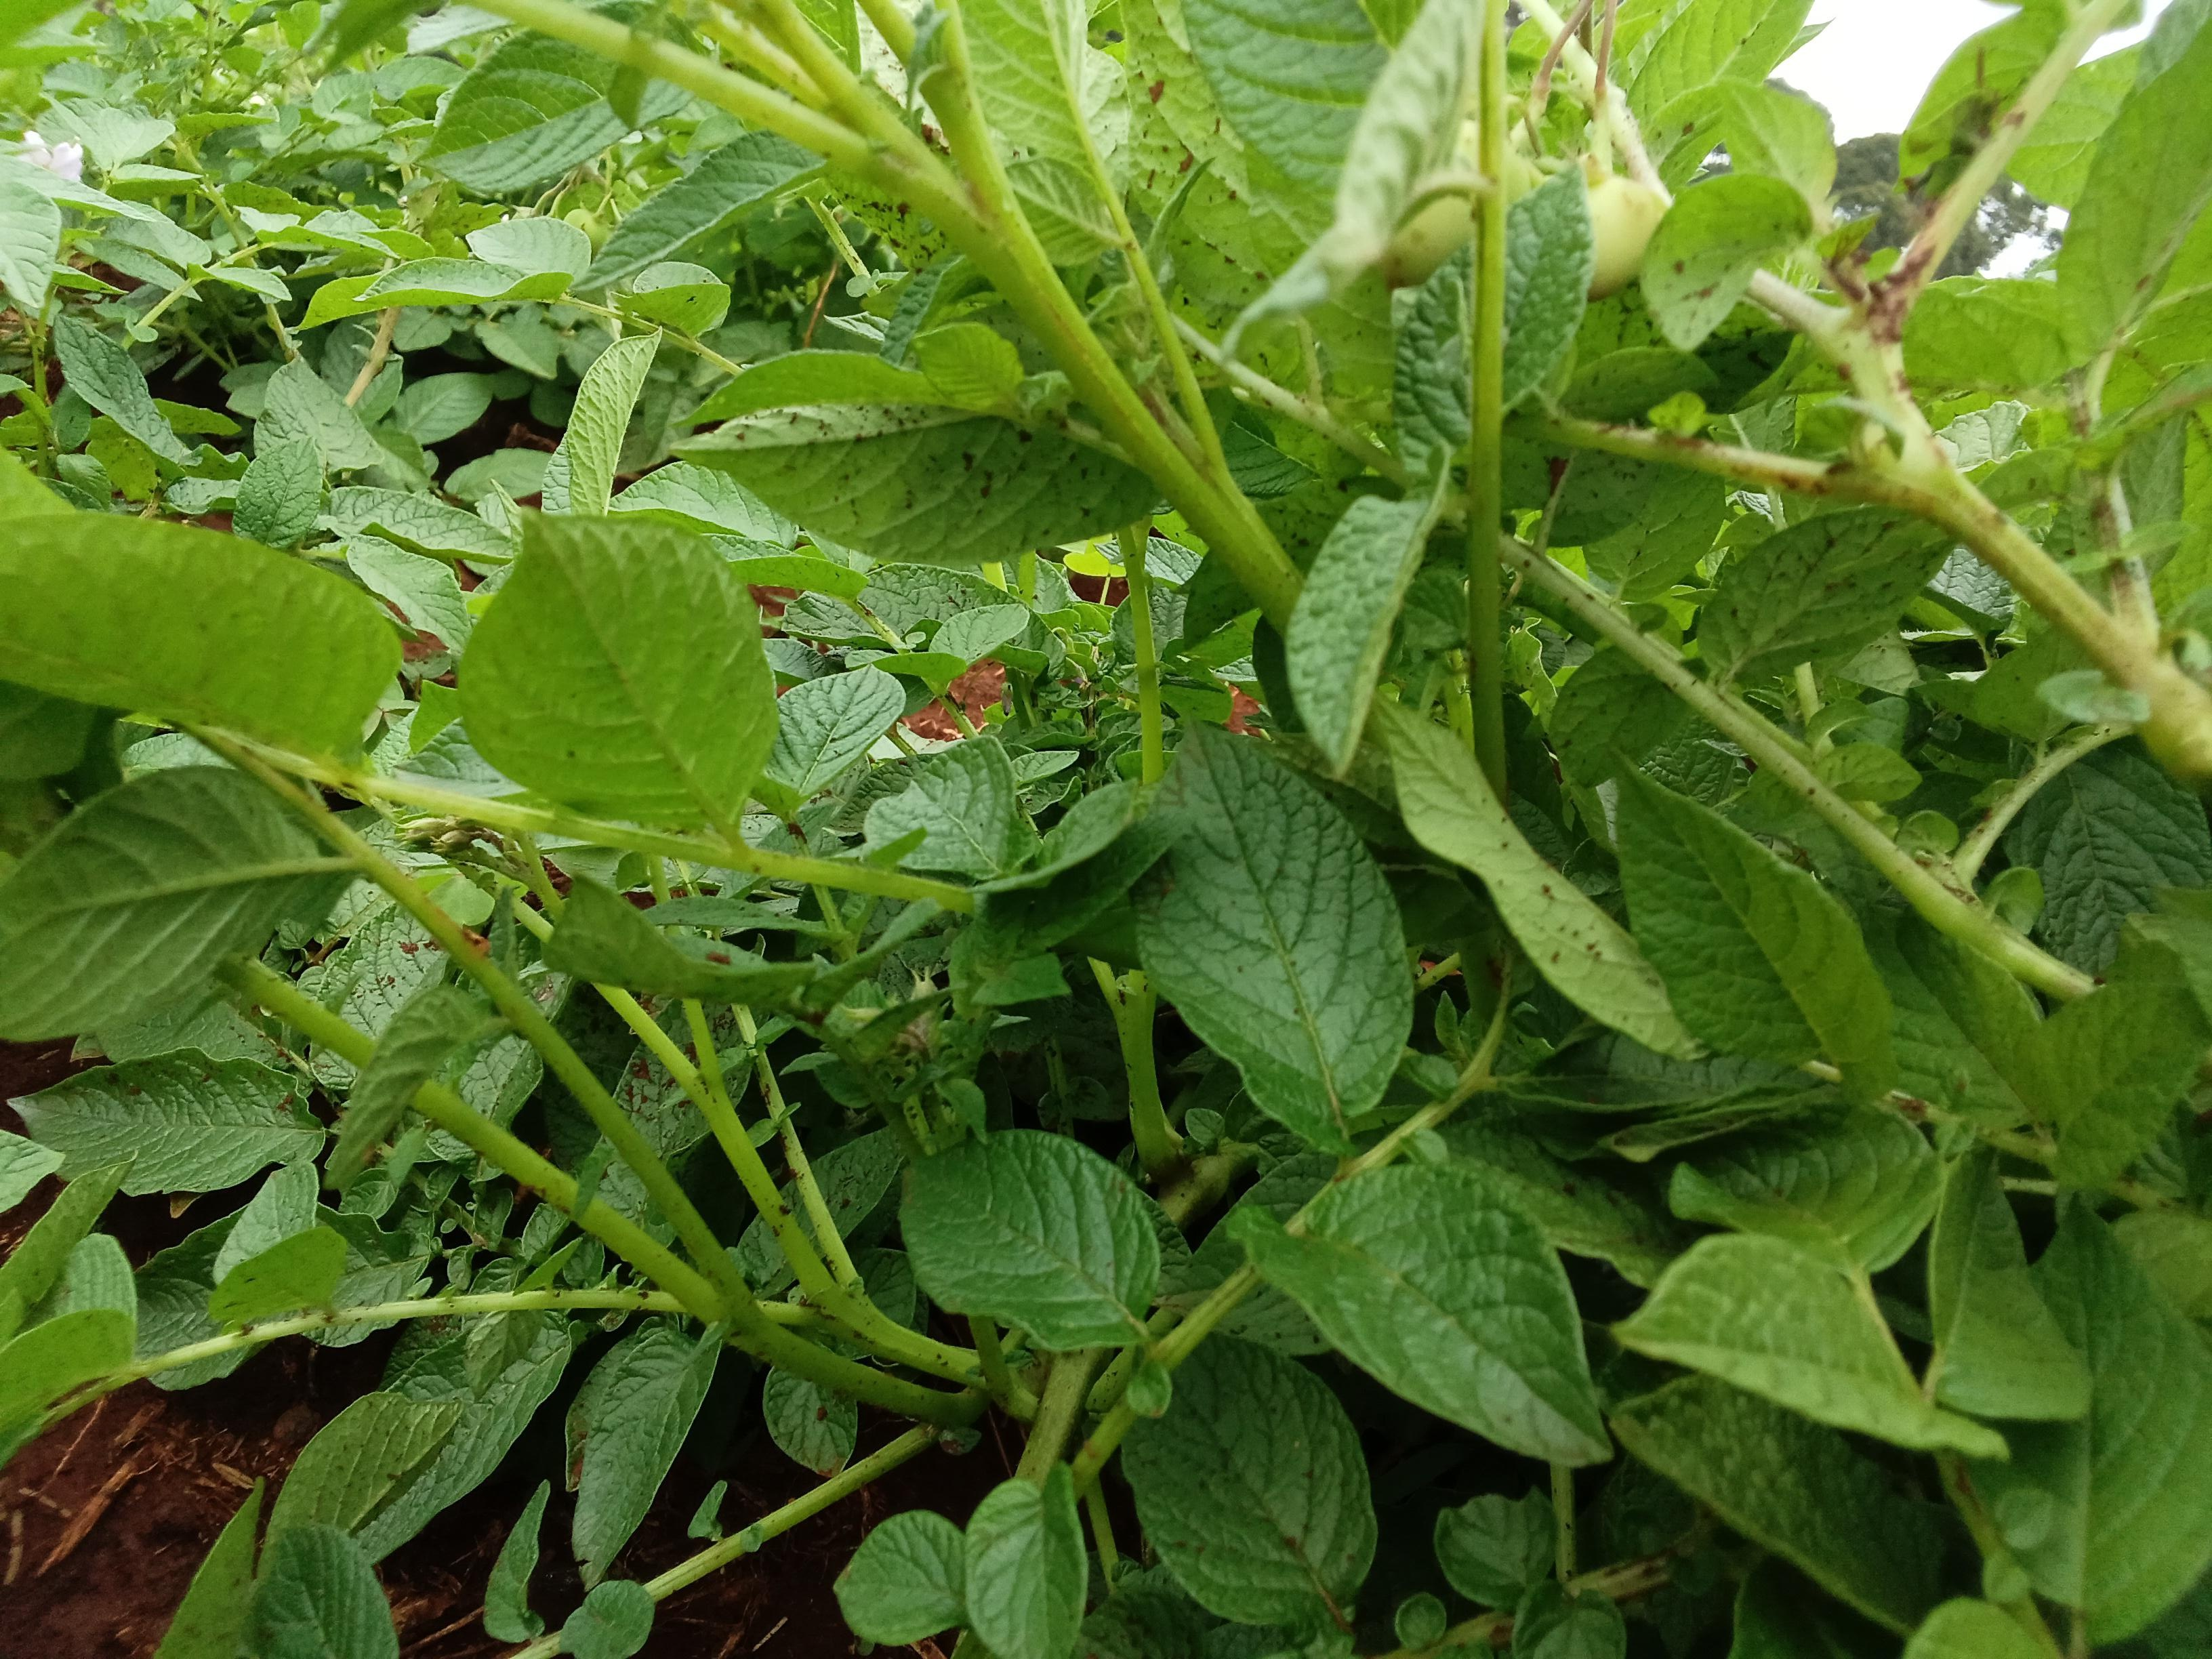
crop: potato
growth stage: flowering
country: Kenya
